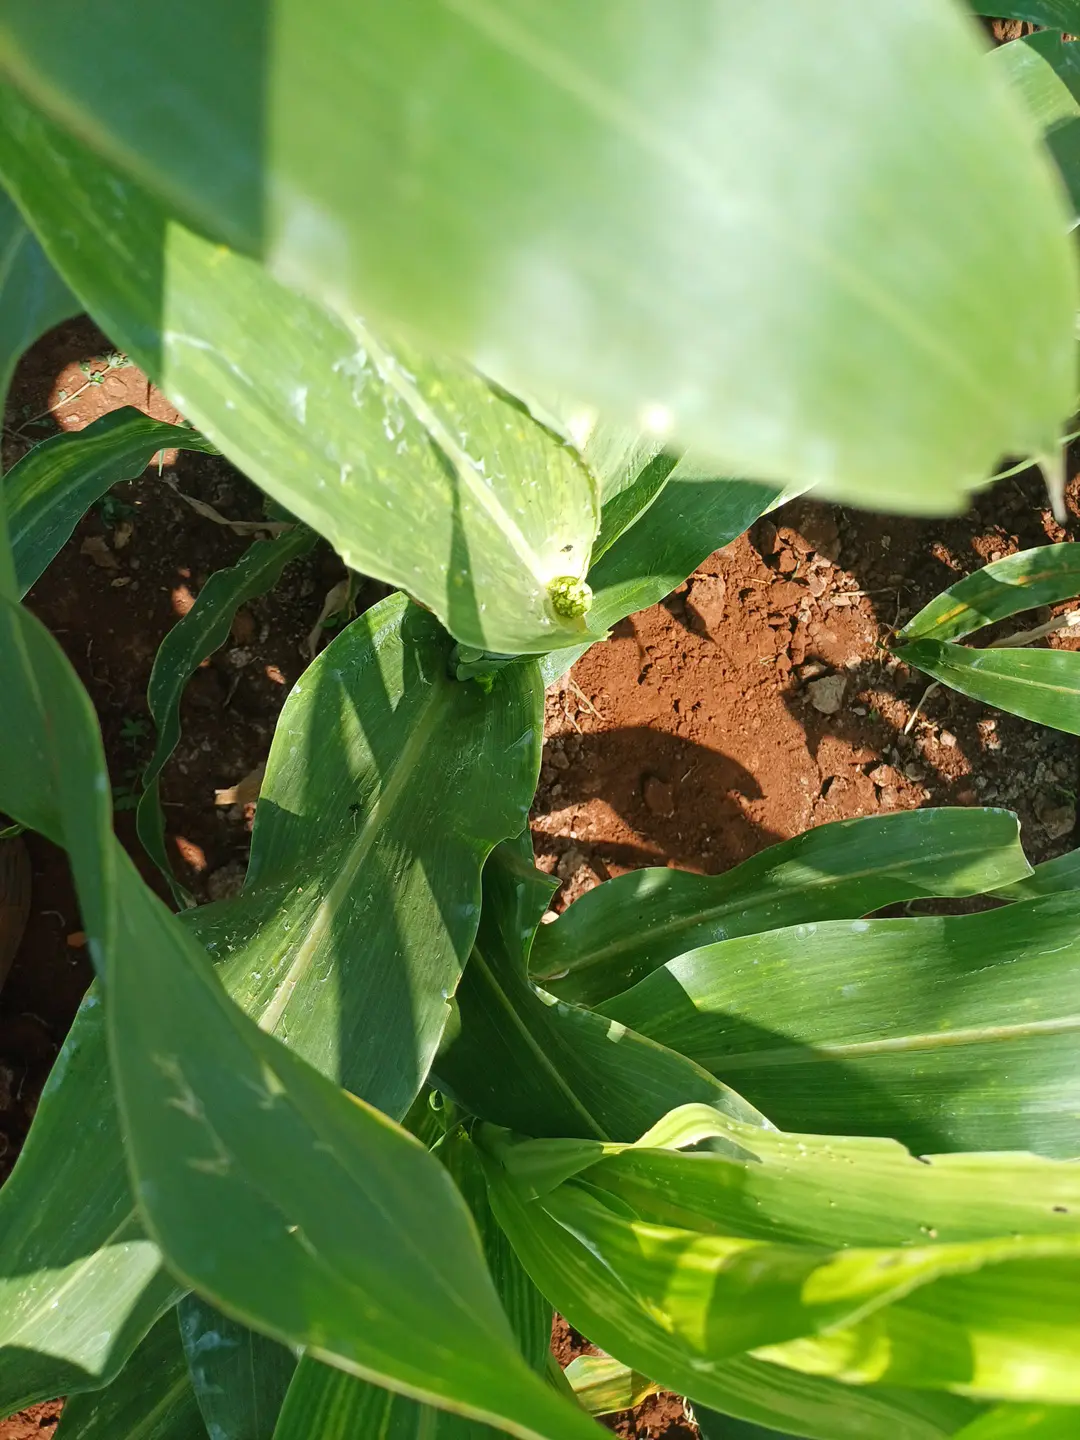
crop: sorghum
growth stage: vegetative
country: Kenya
